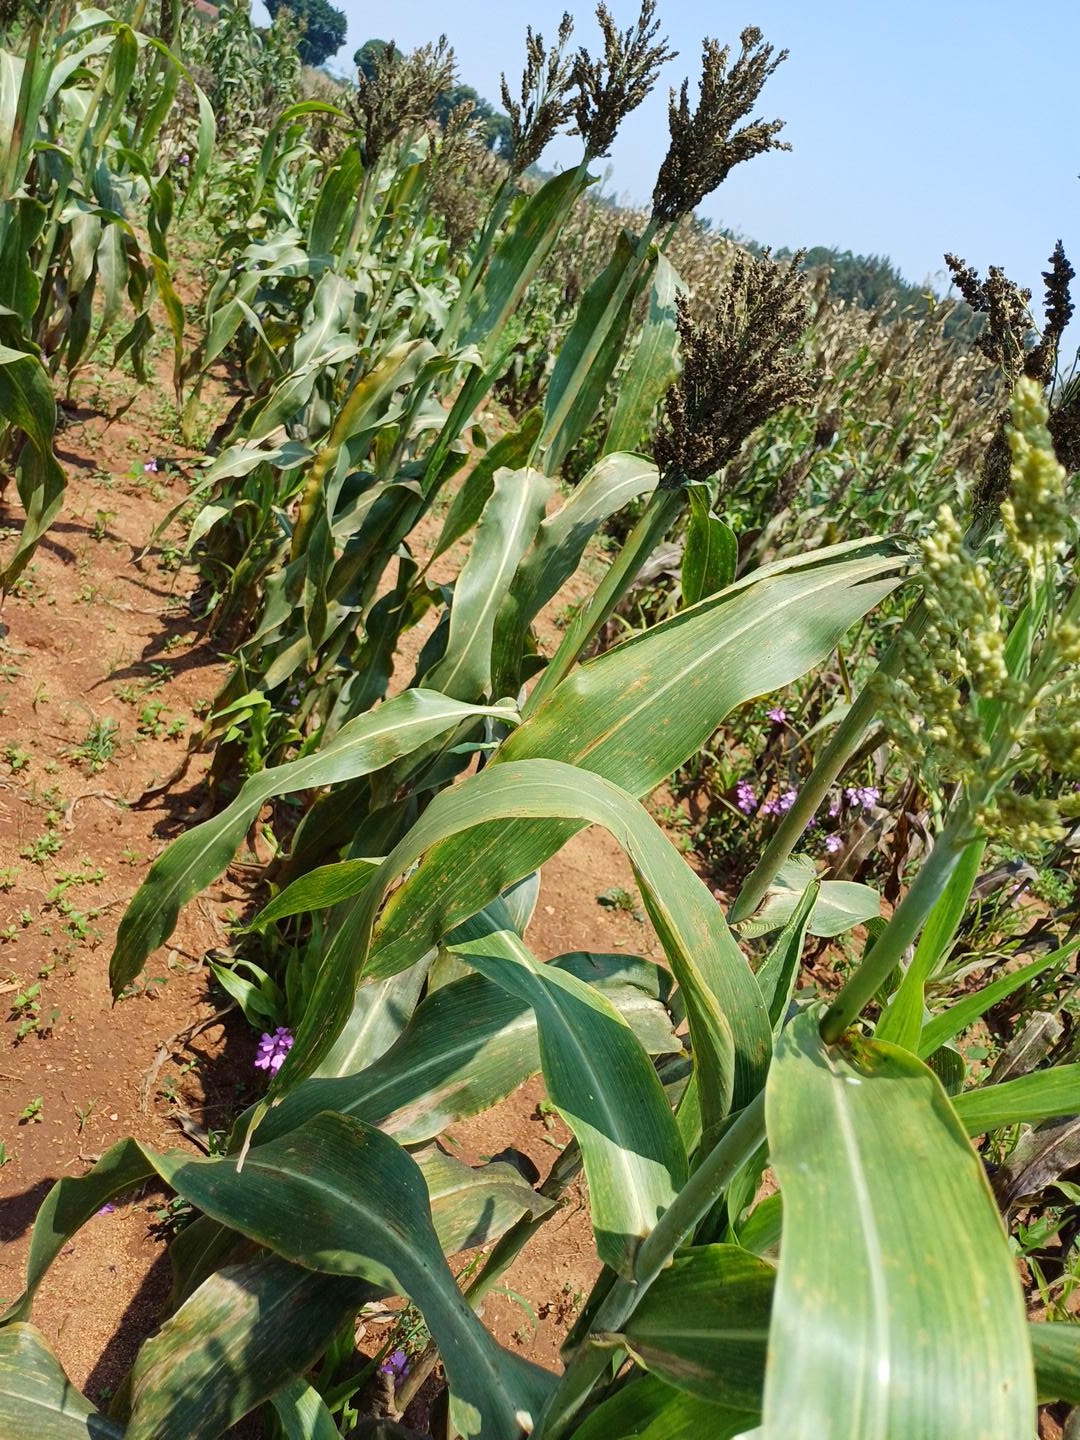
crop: sorghum
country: Kenya
